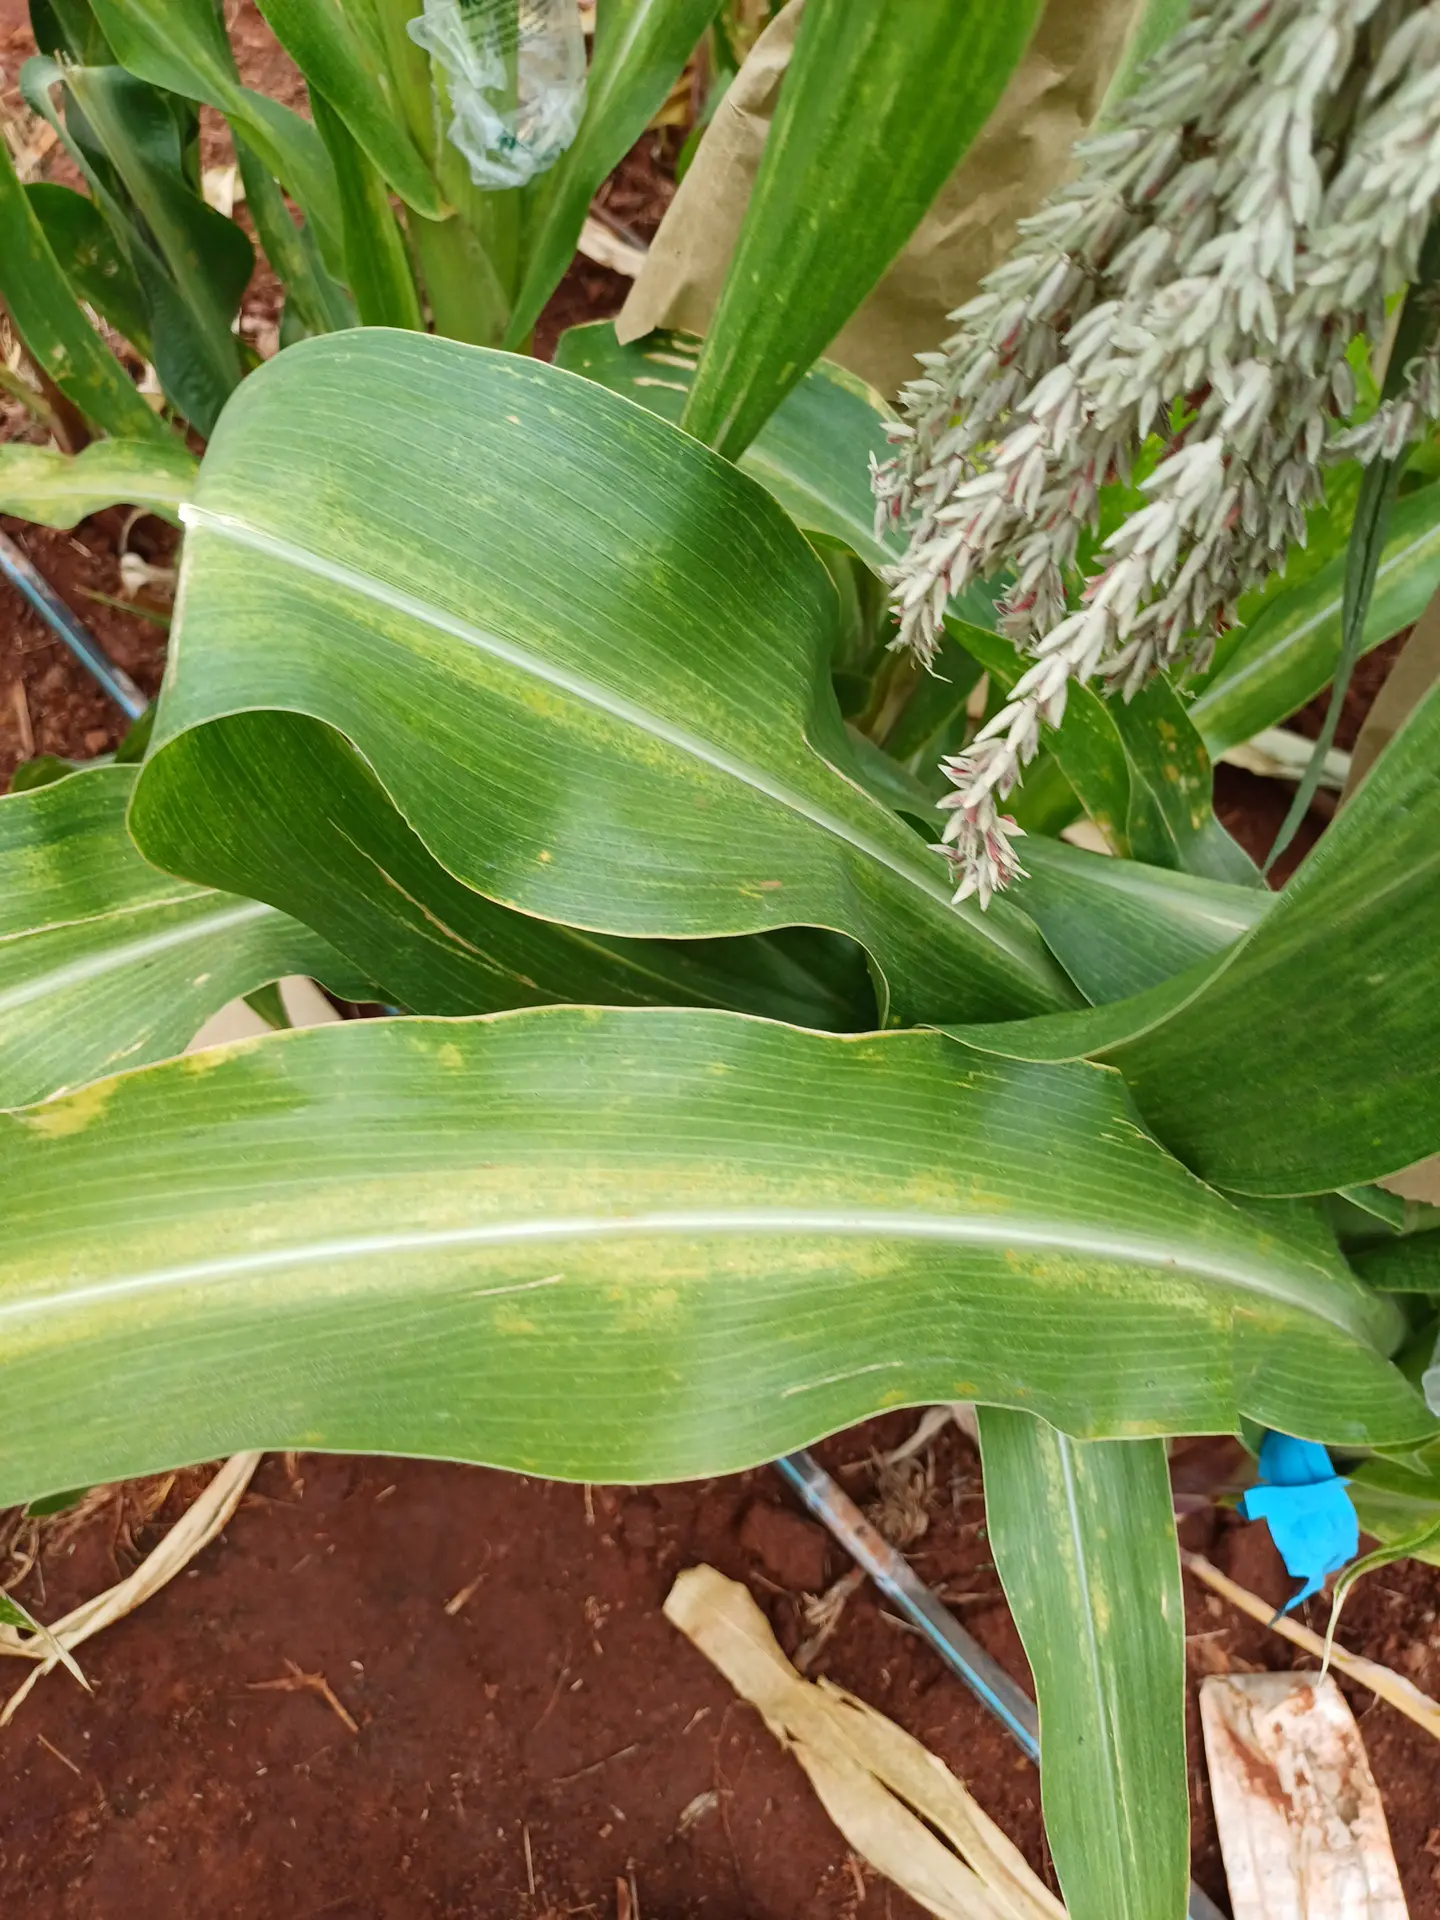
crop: maize
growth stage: flowering
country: Kenya
